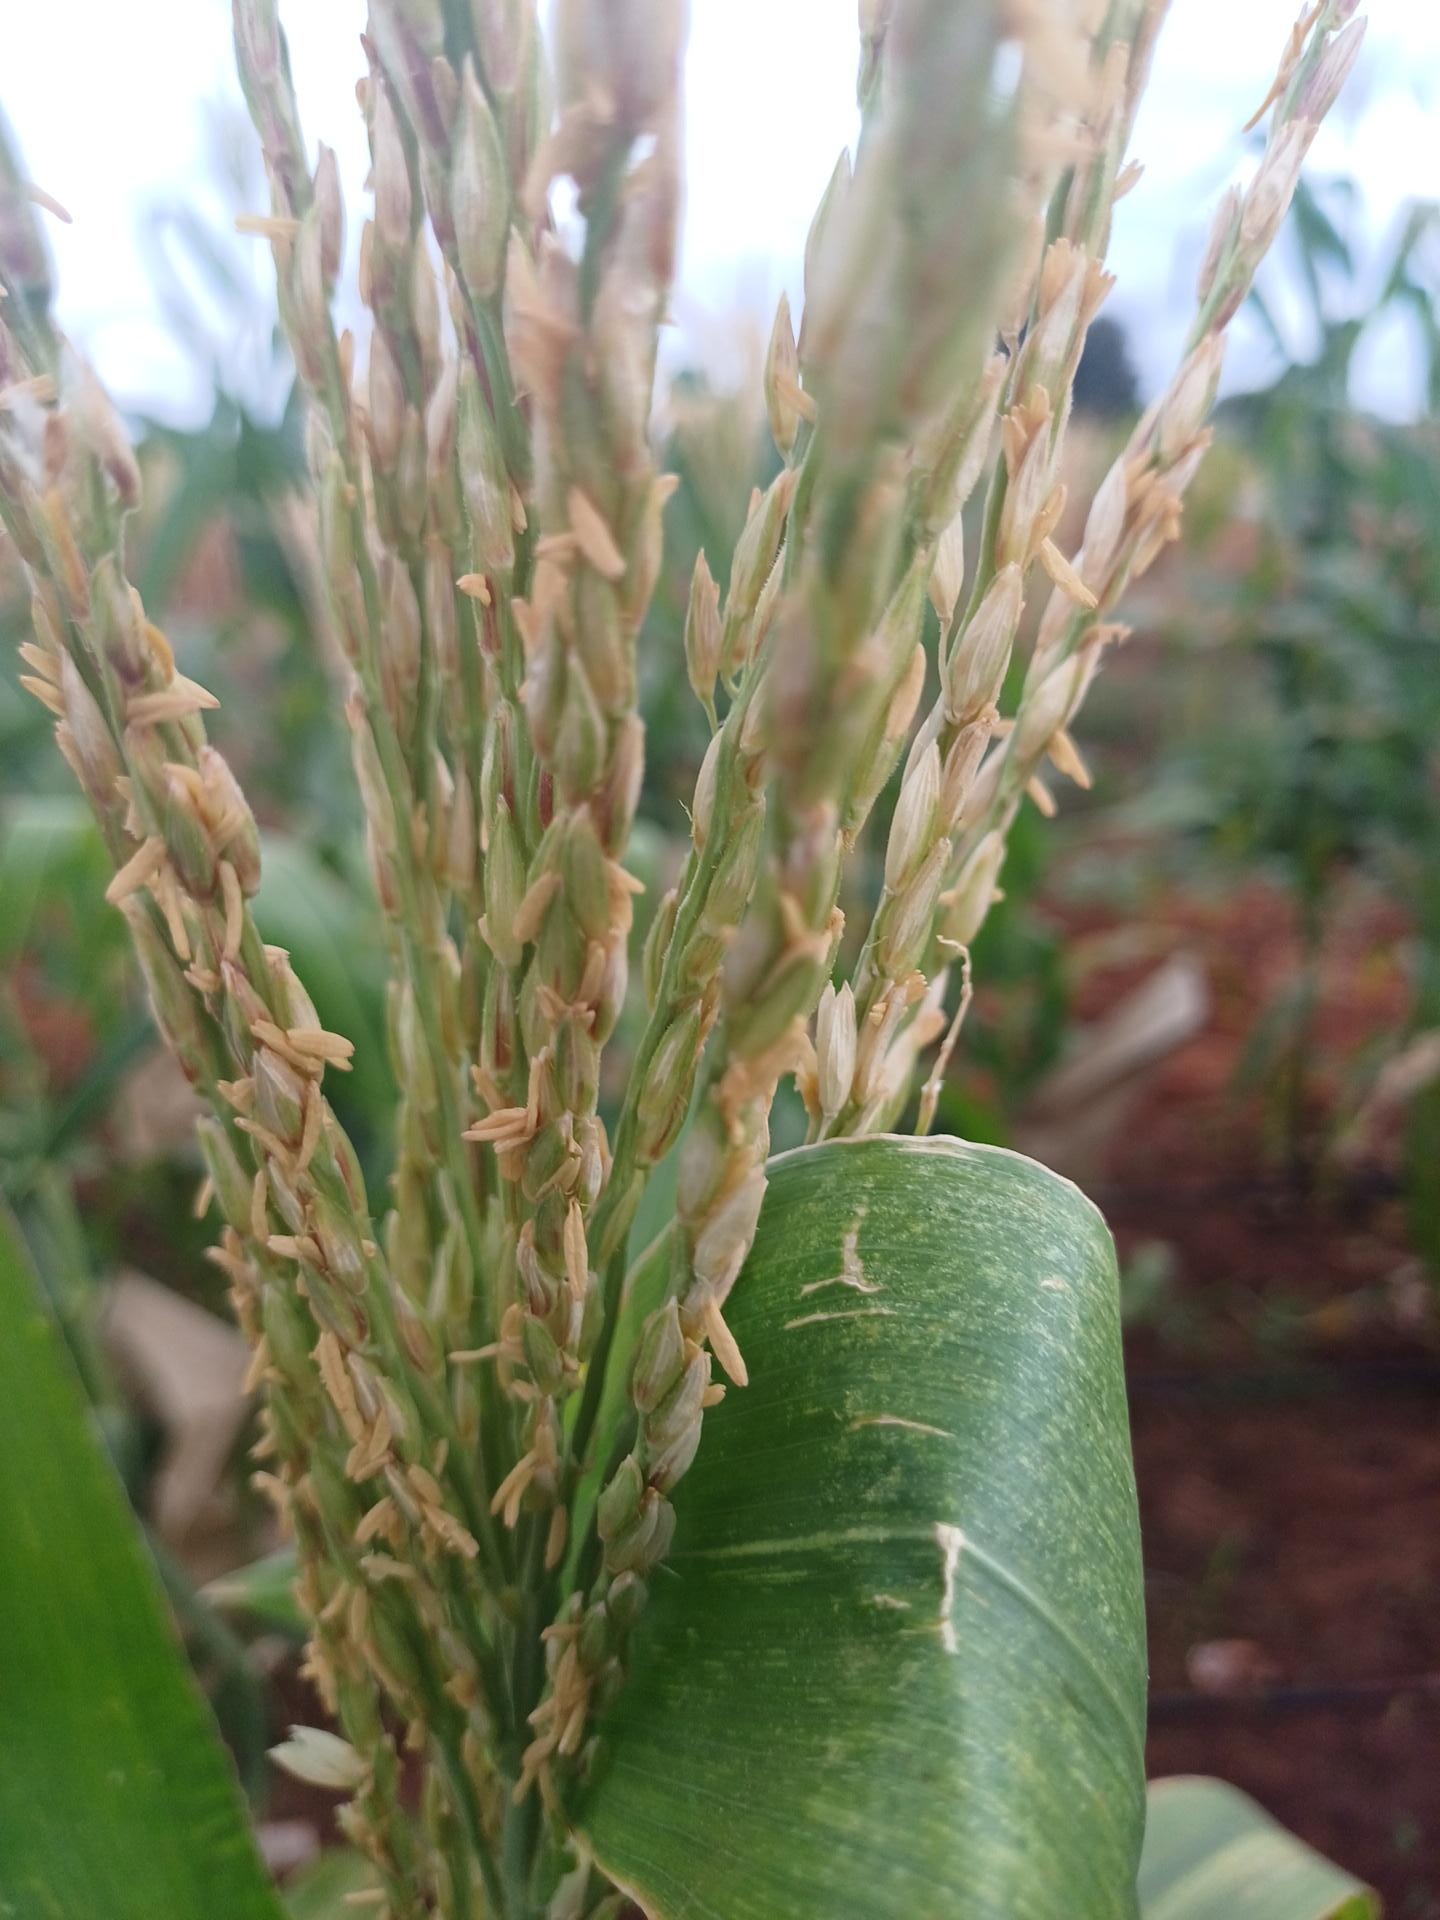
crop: maize
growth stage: flowering
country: Kenya
